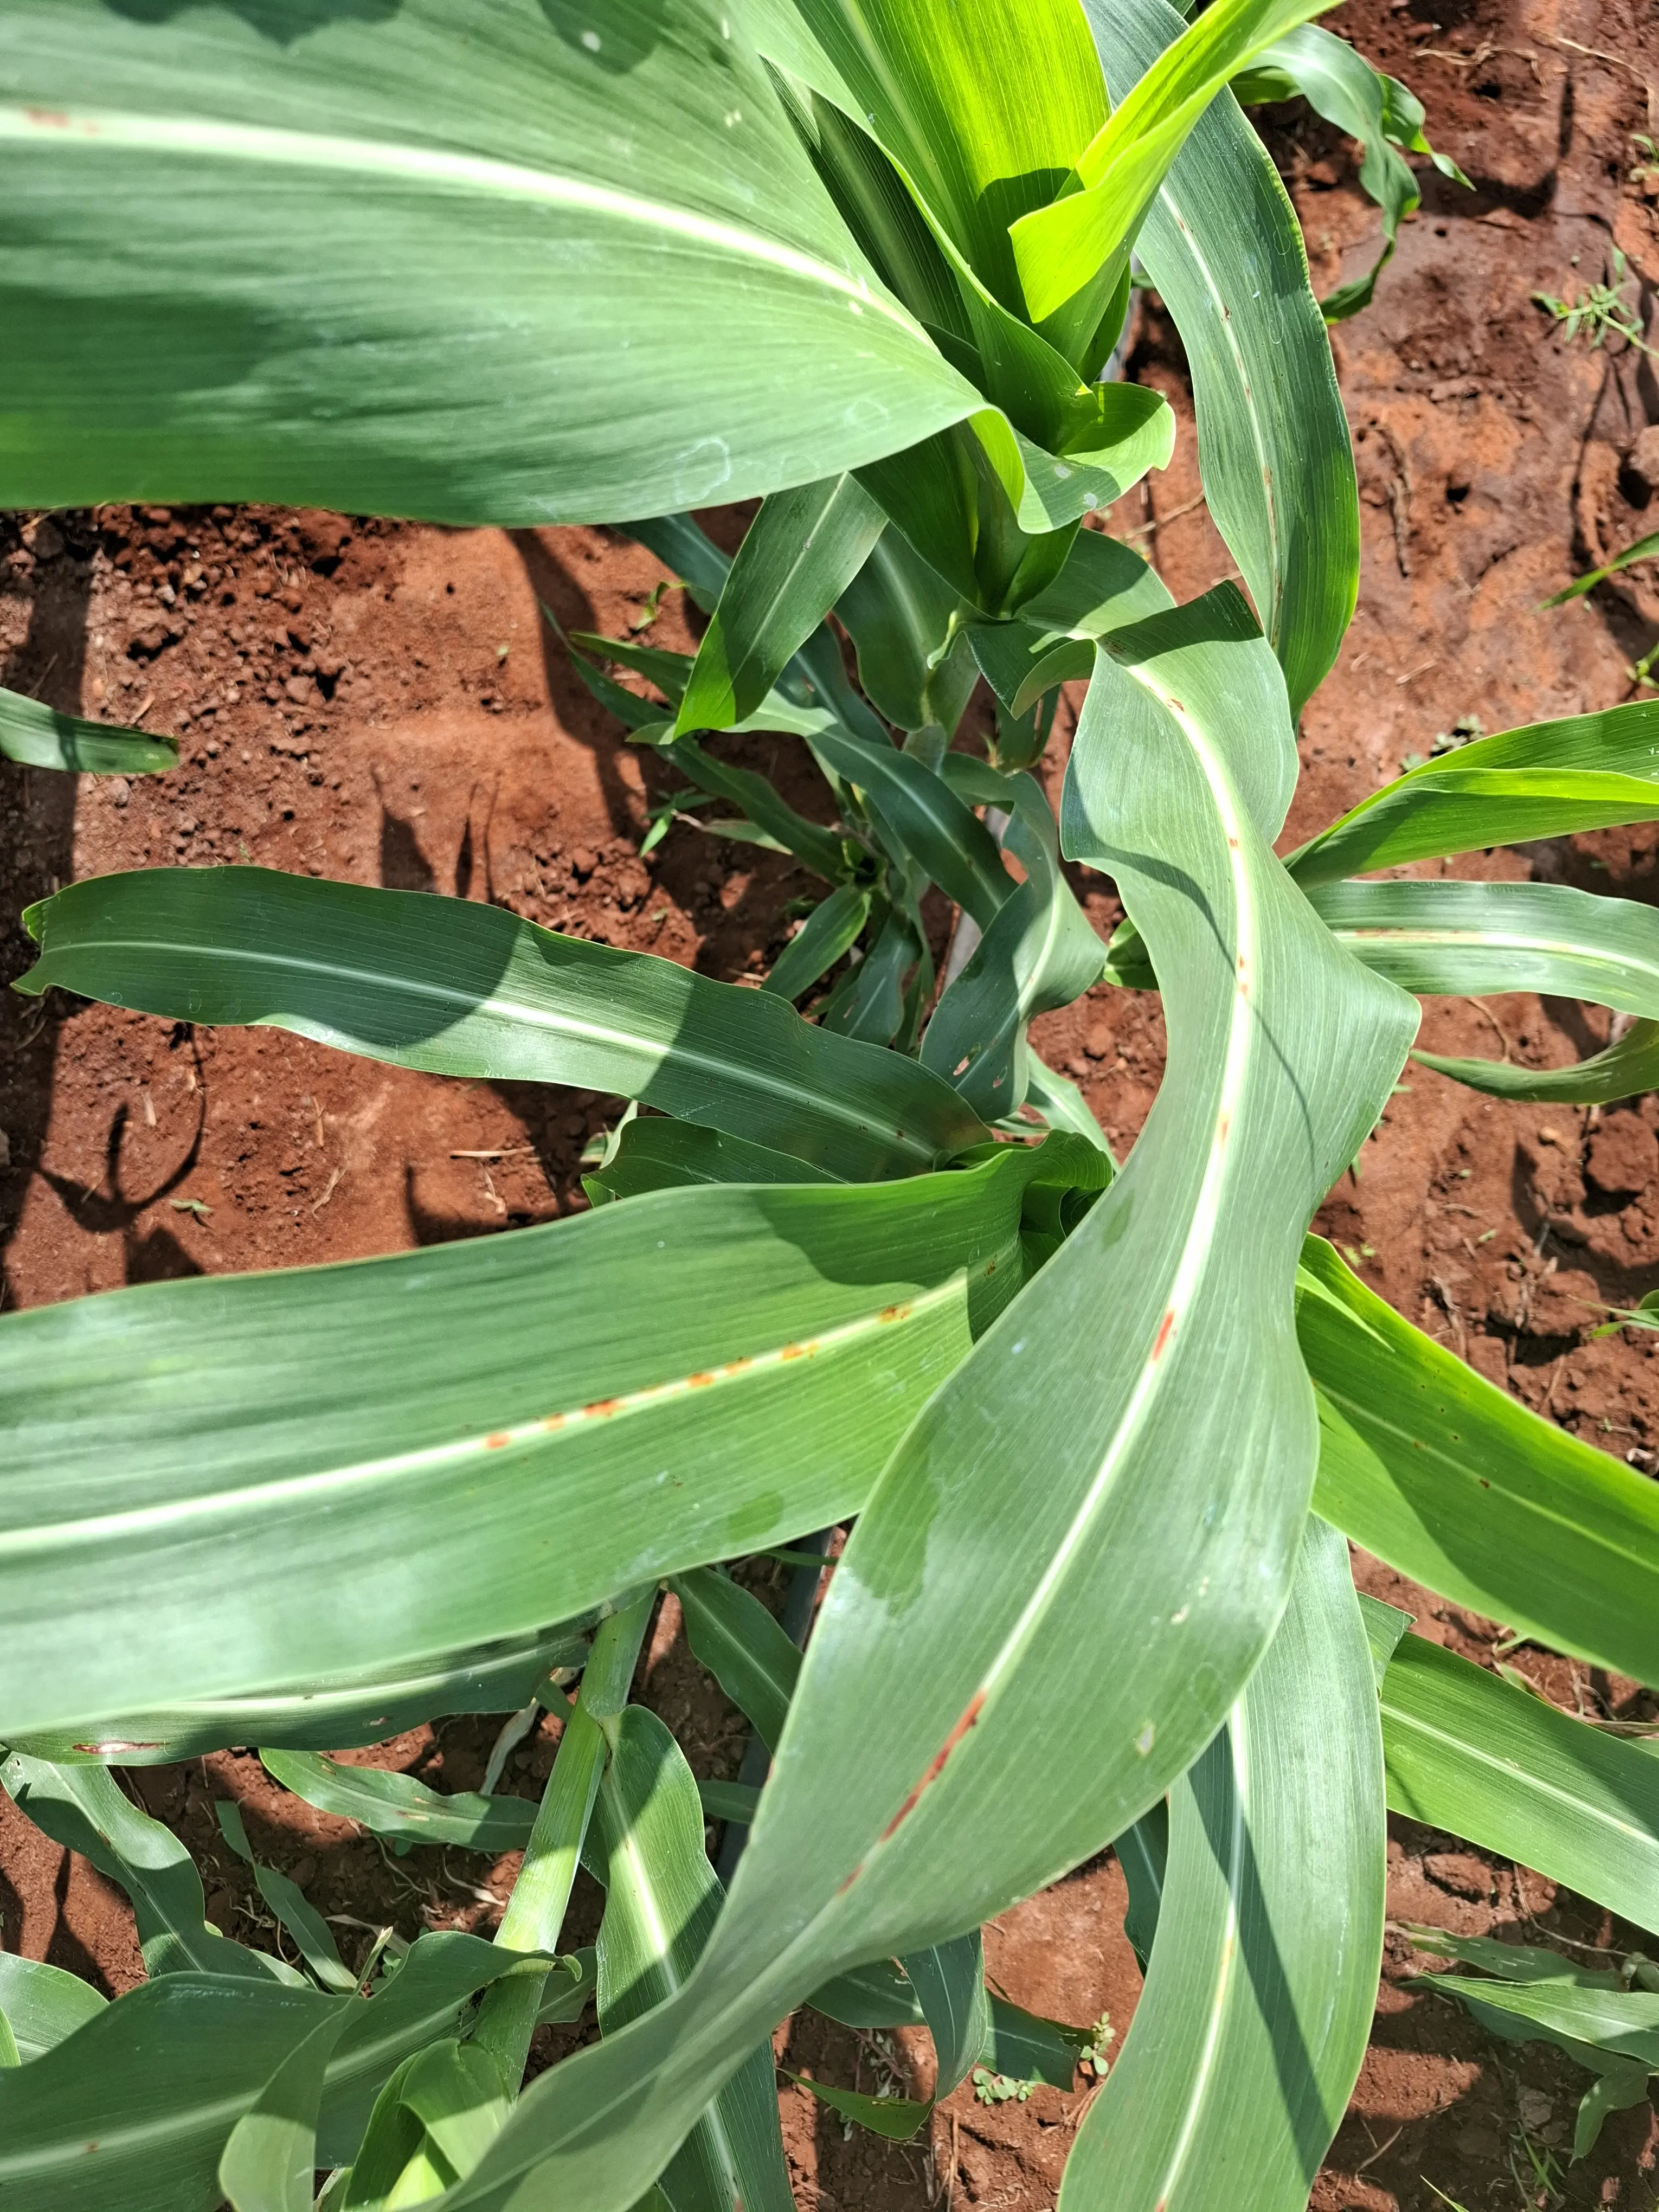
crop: sorghum
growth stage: elongation stem
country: Kenya
